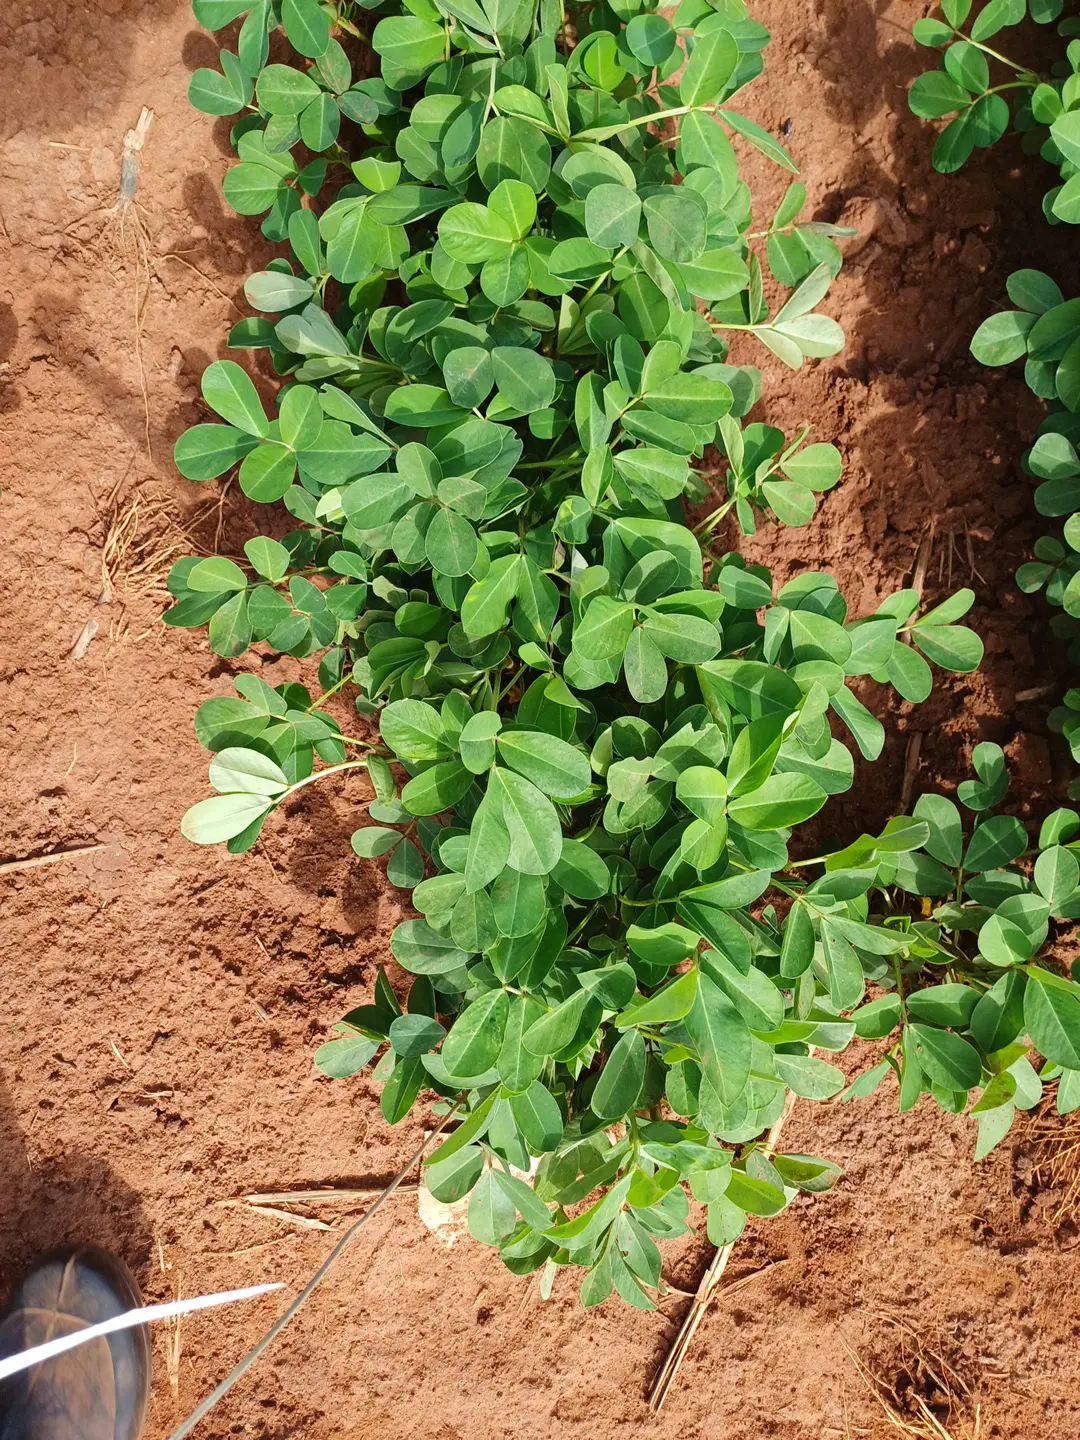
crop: groundnut
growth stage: flowering
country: Kenya
